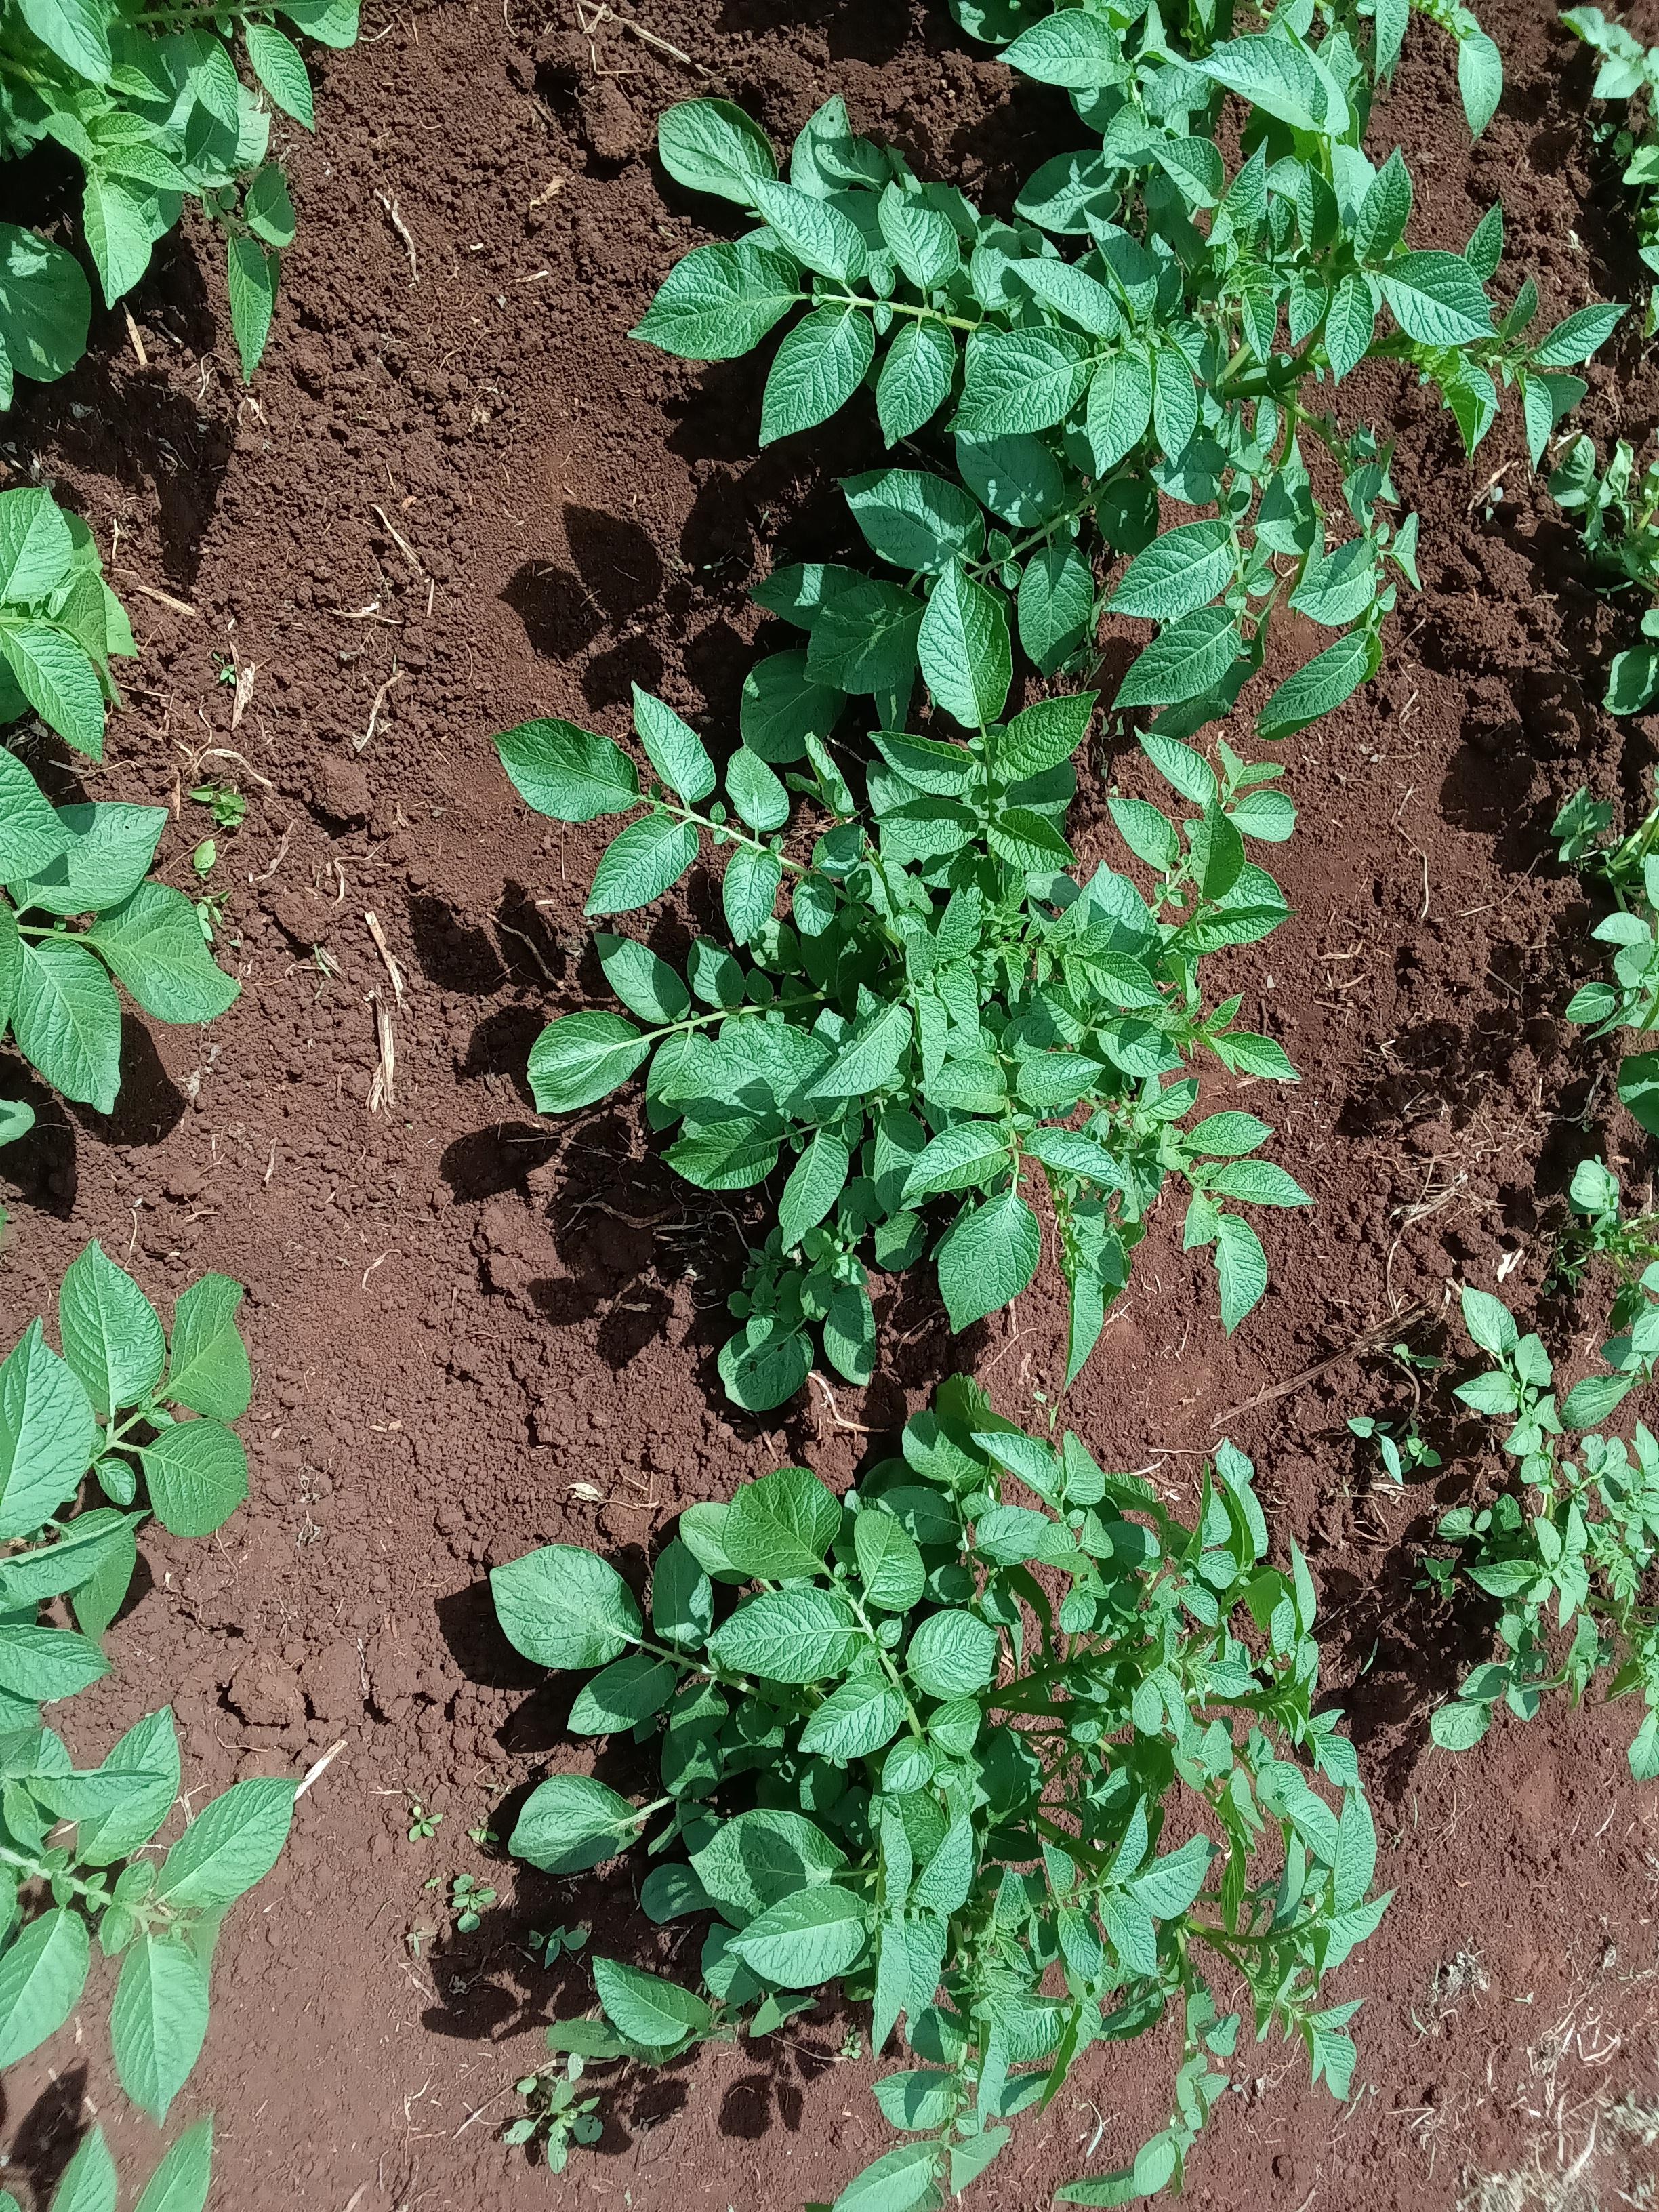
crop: potato
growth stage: emergence
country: Kenya
